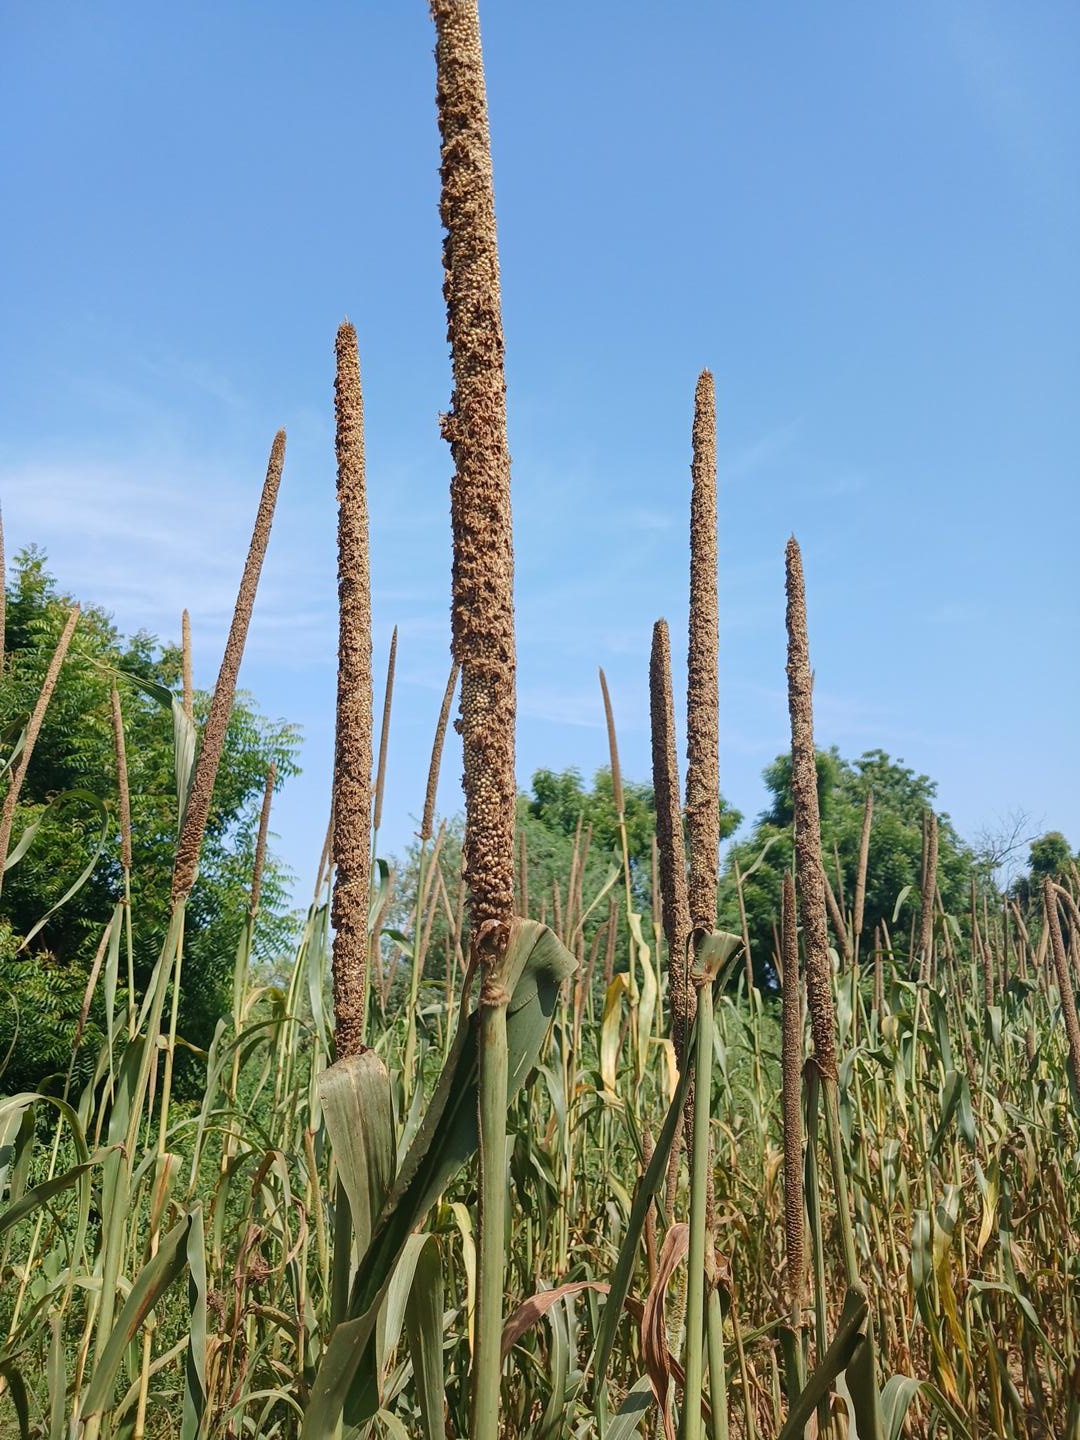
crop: pearl millet
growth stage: maturity
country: Senegal
